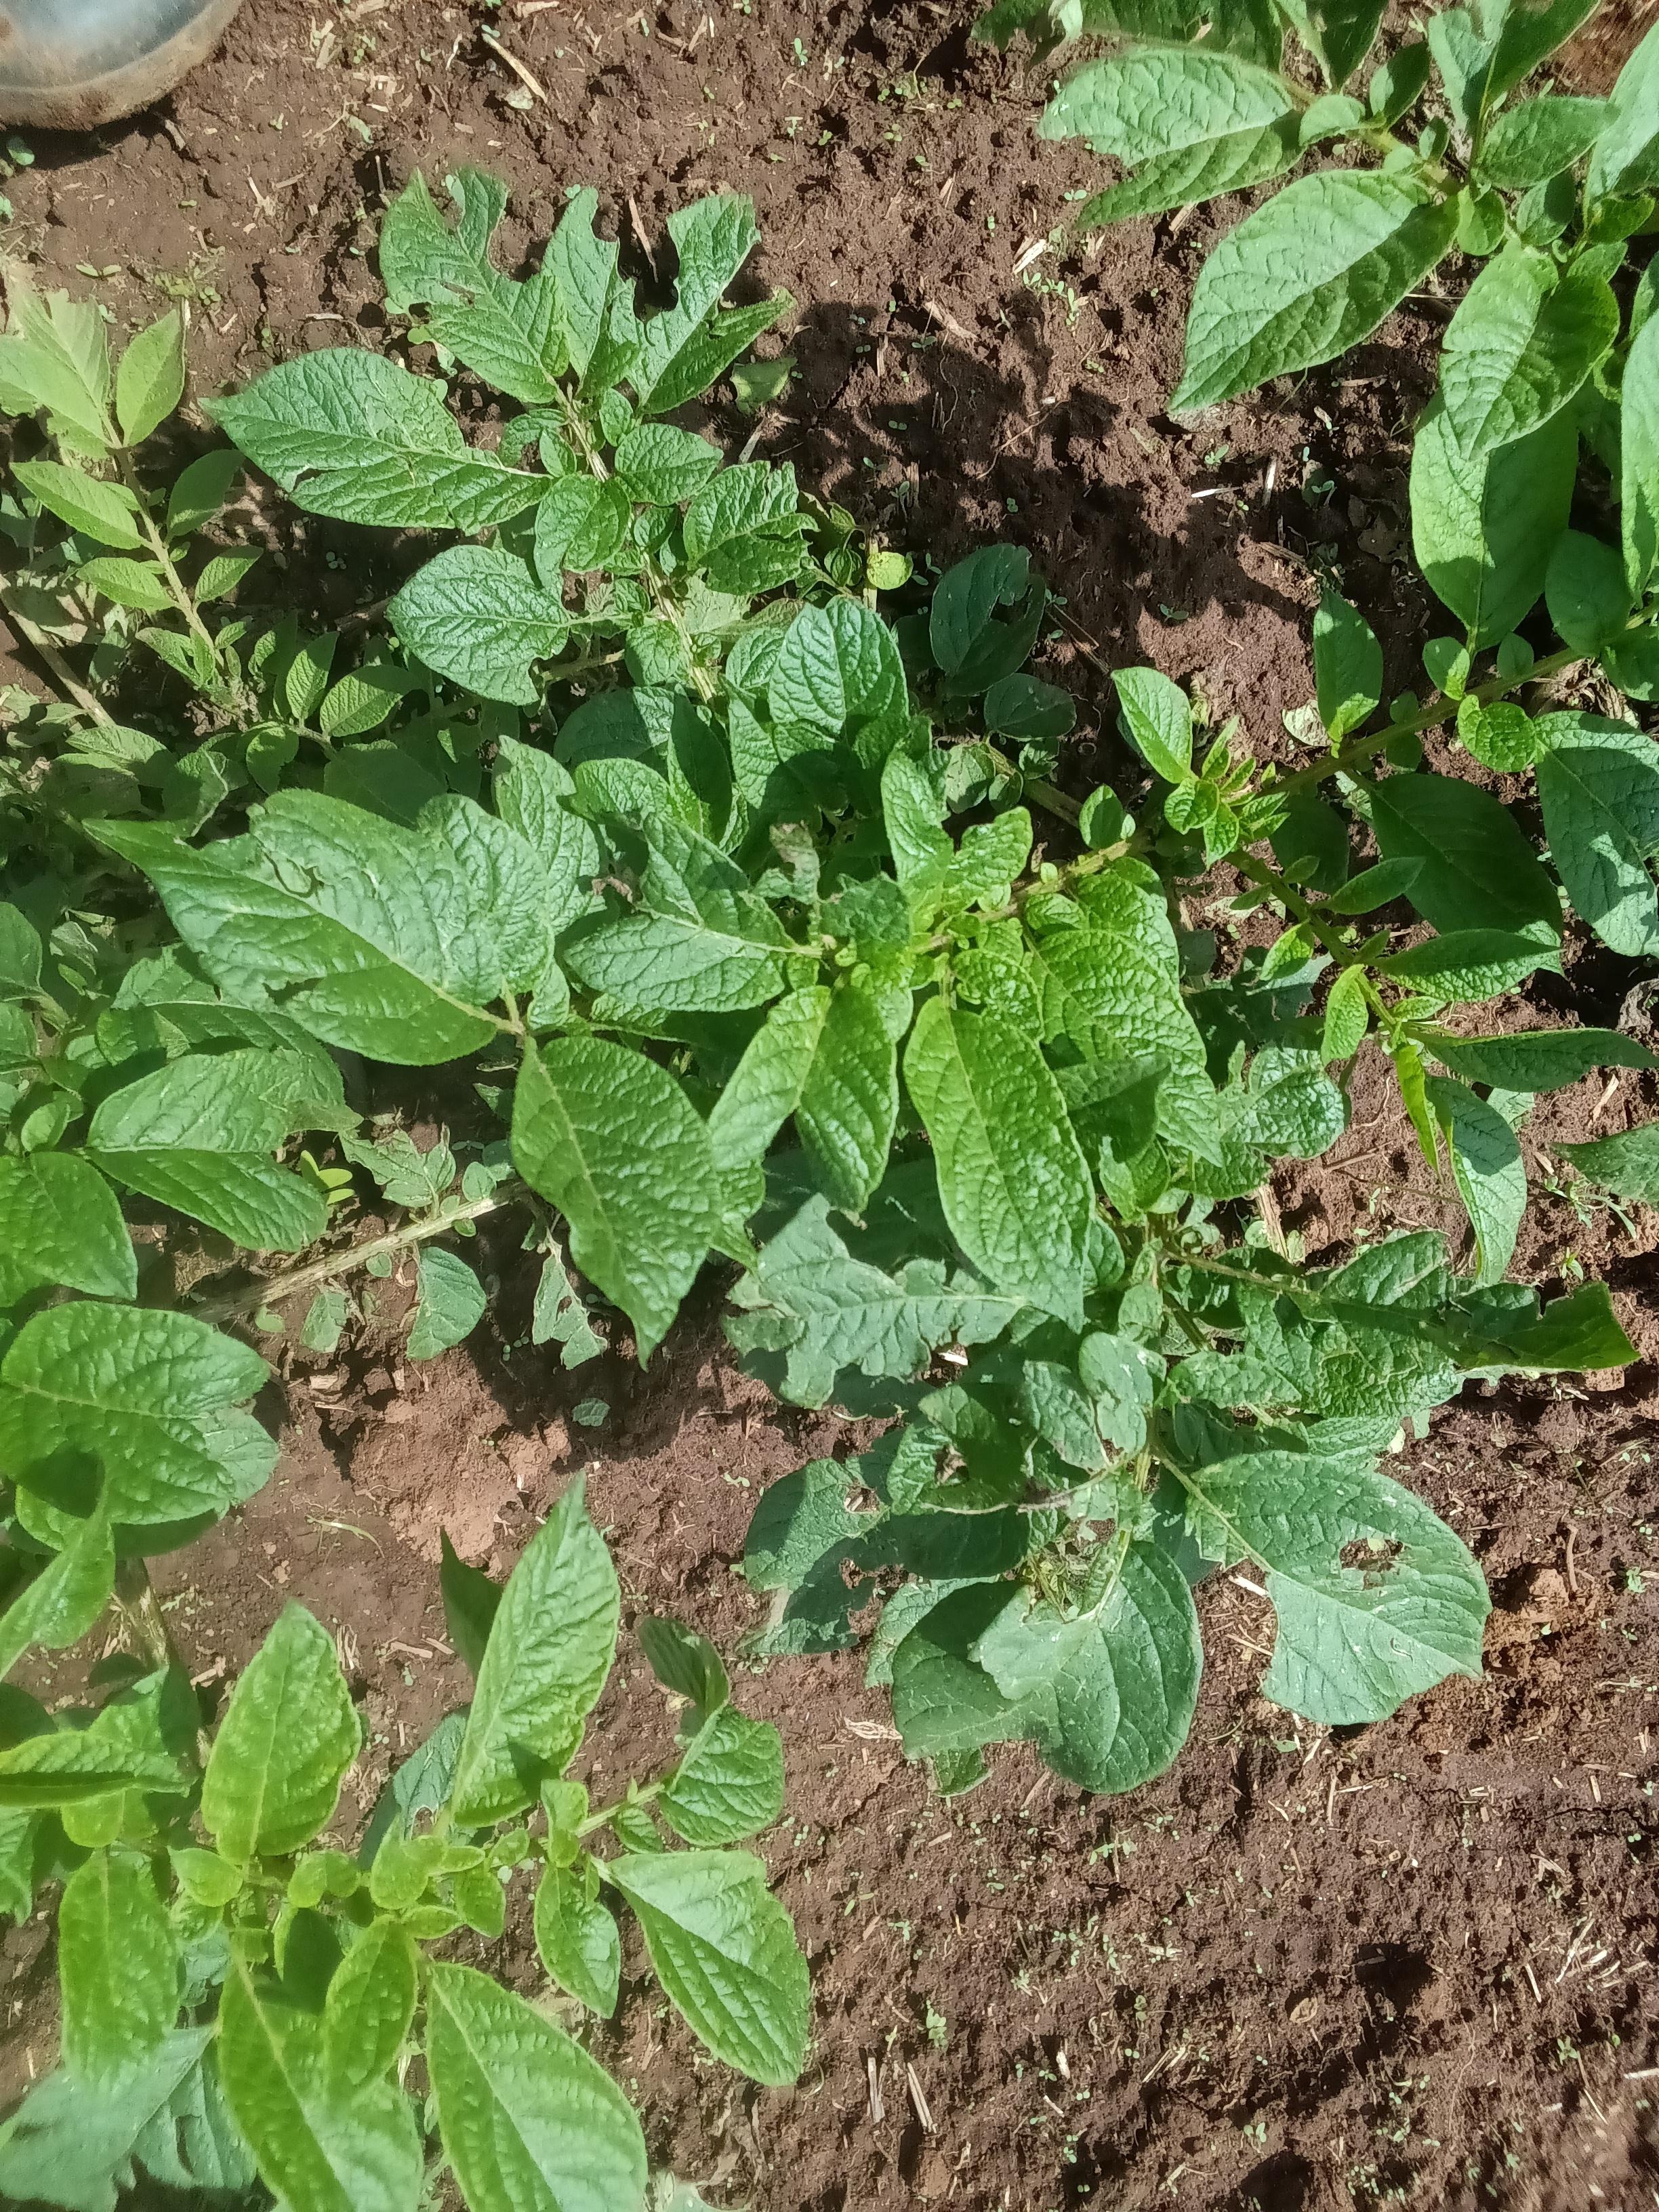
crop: potato
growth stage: vegetative
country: Kenya
